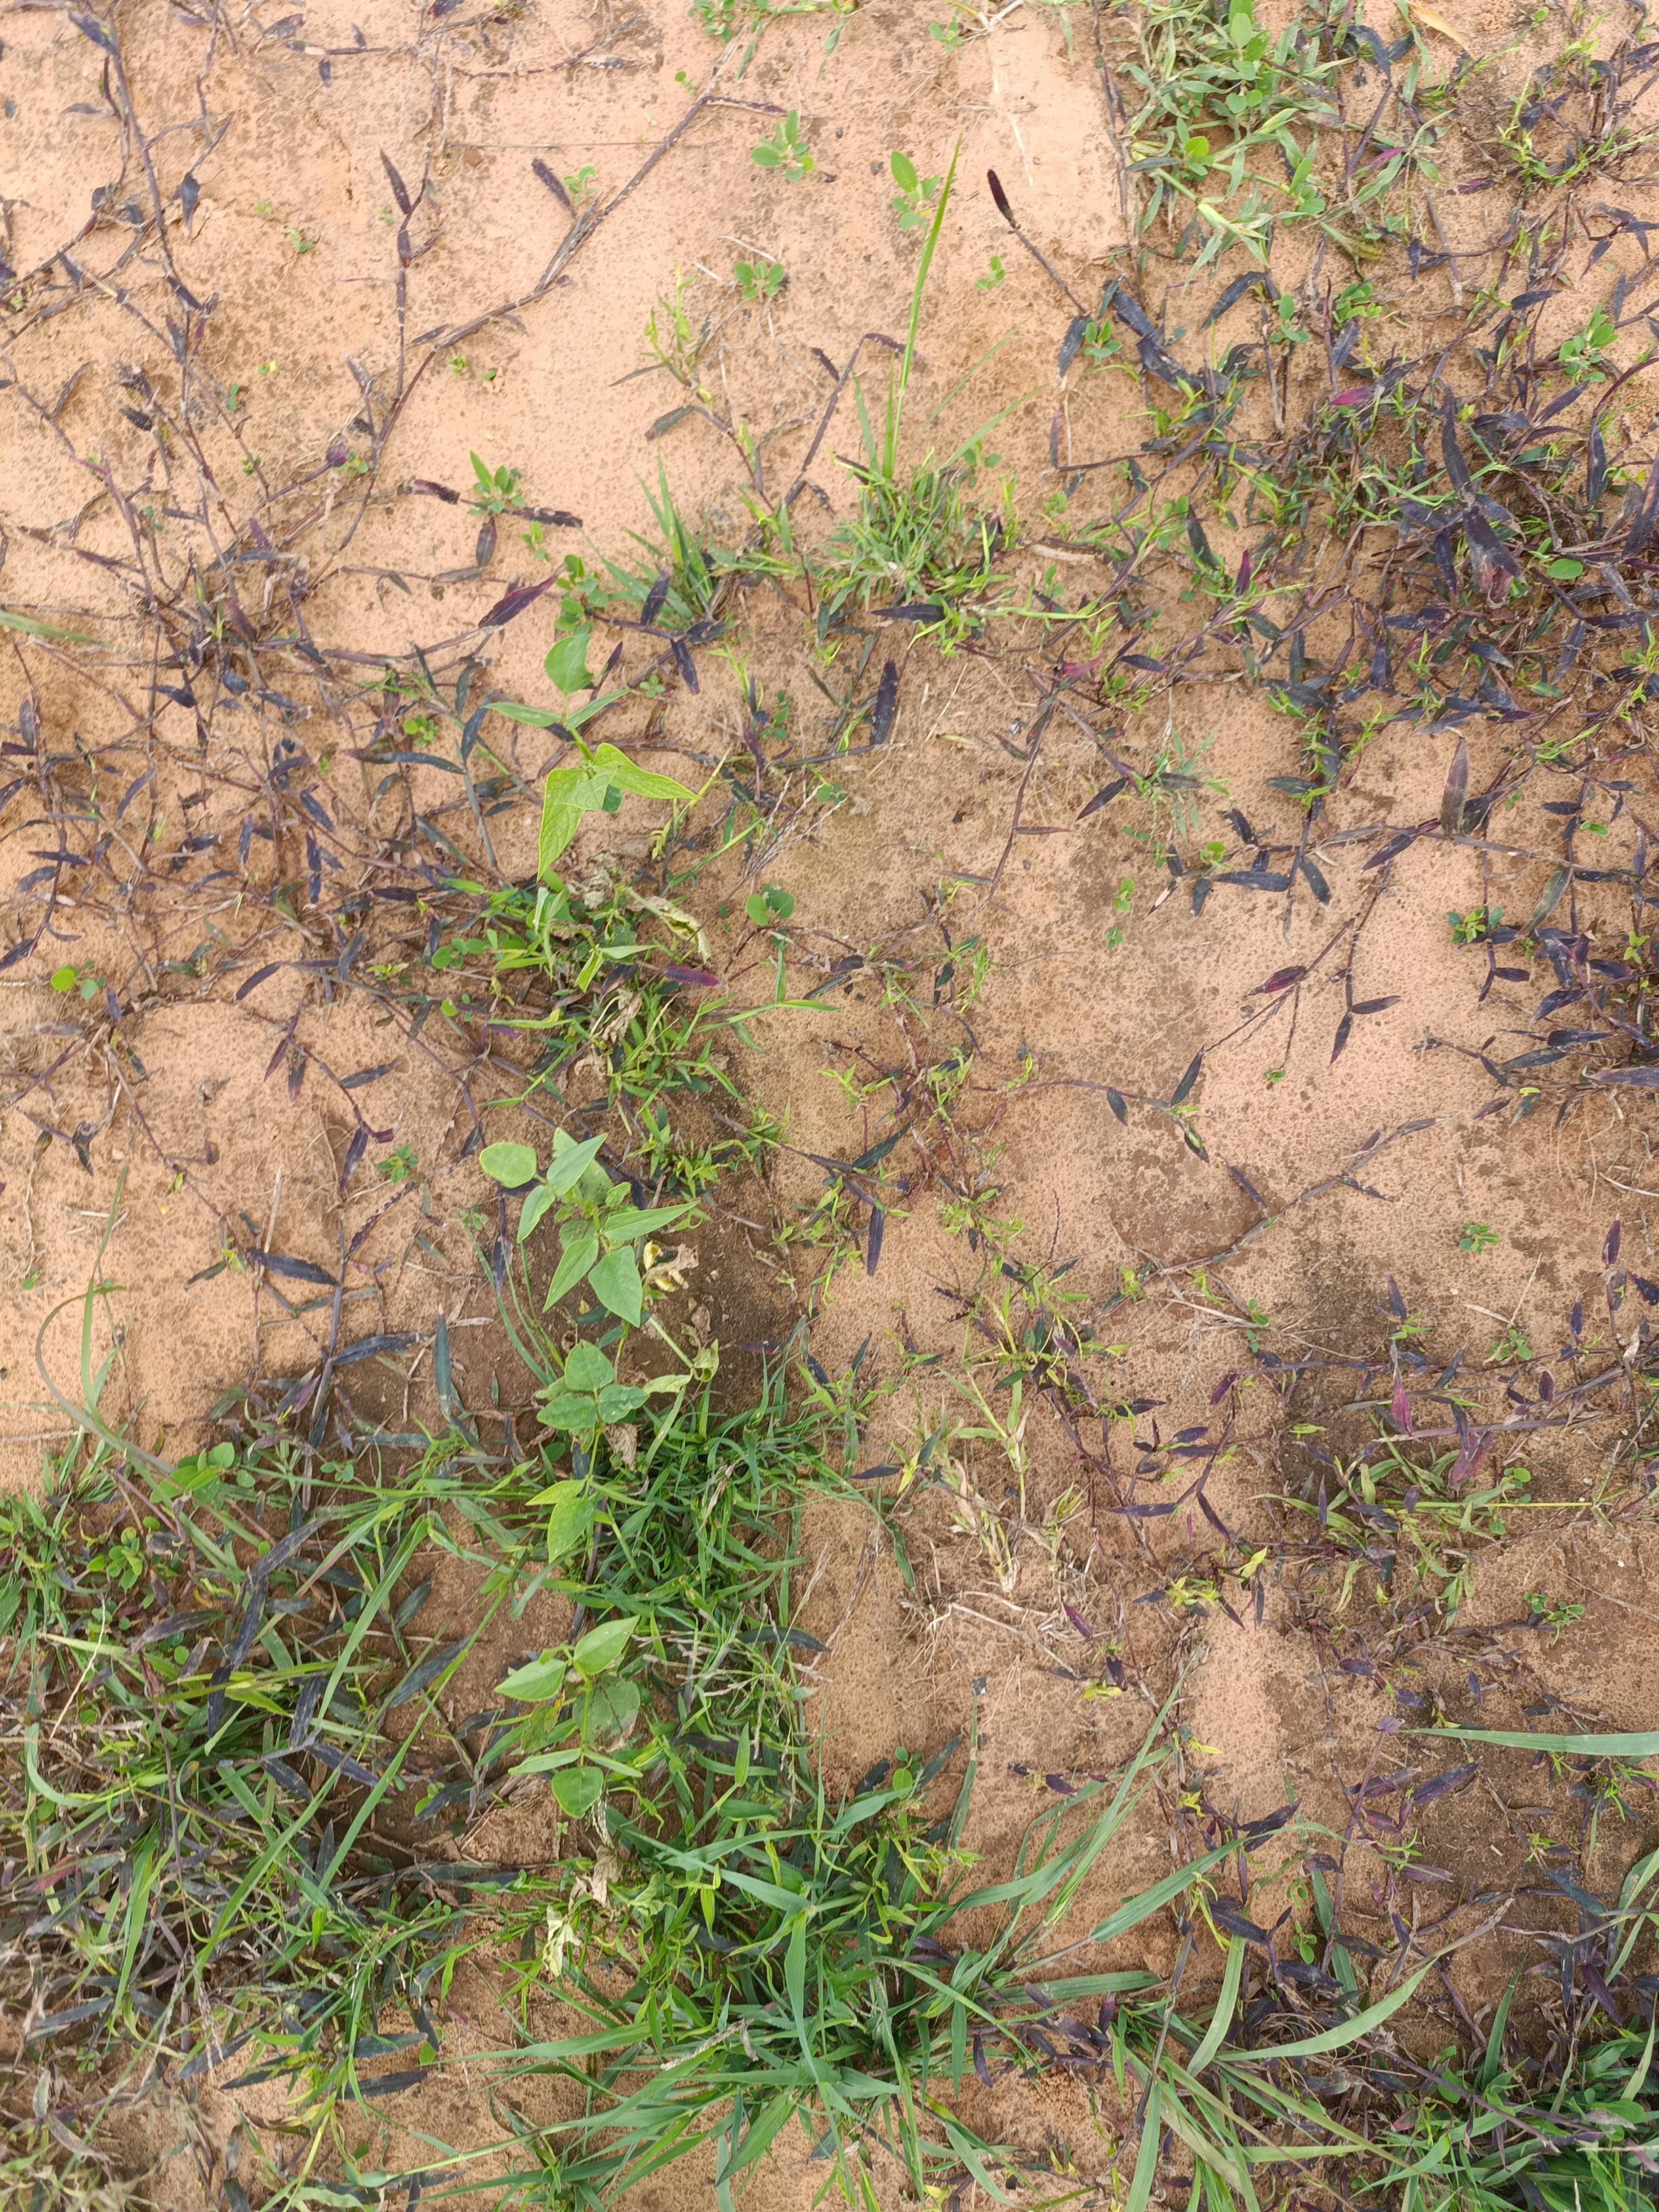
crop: cowpea
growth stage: emergence
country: Nigeria
